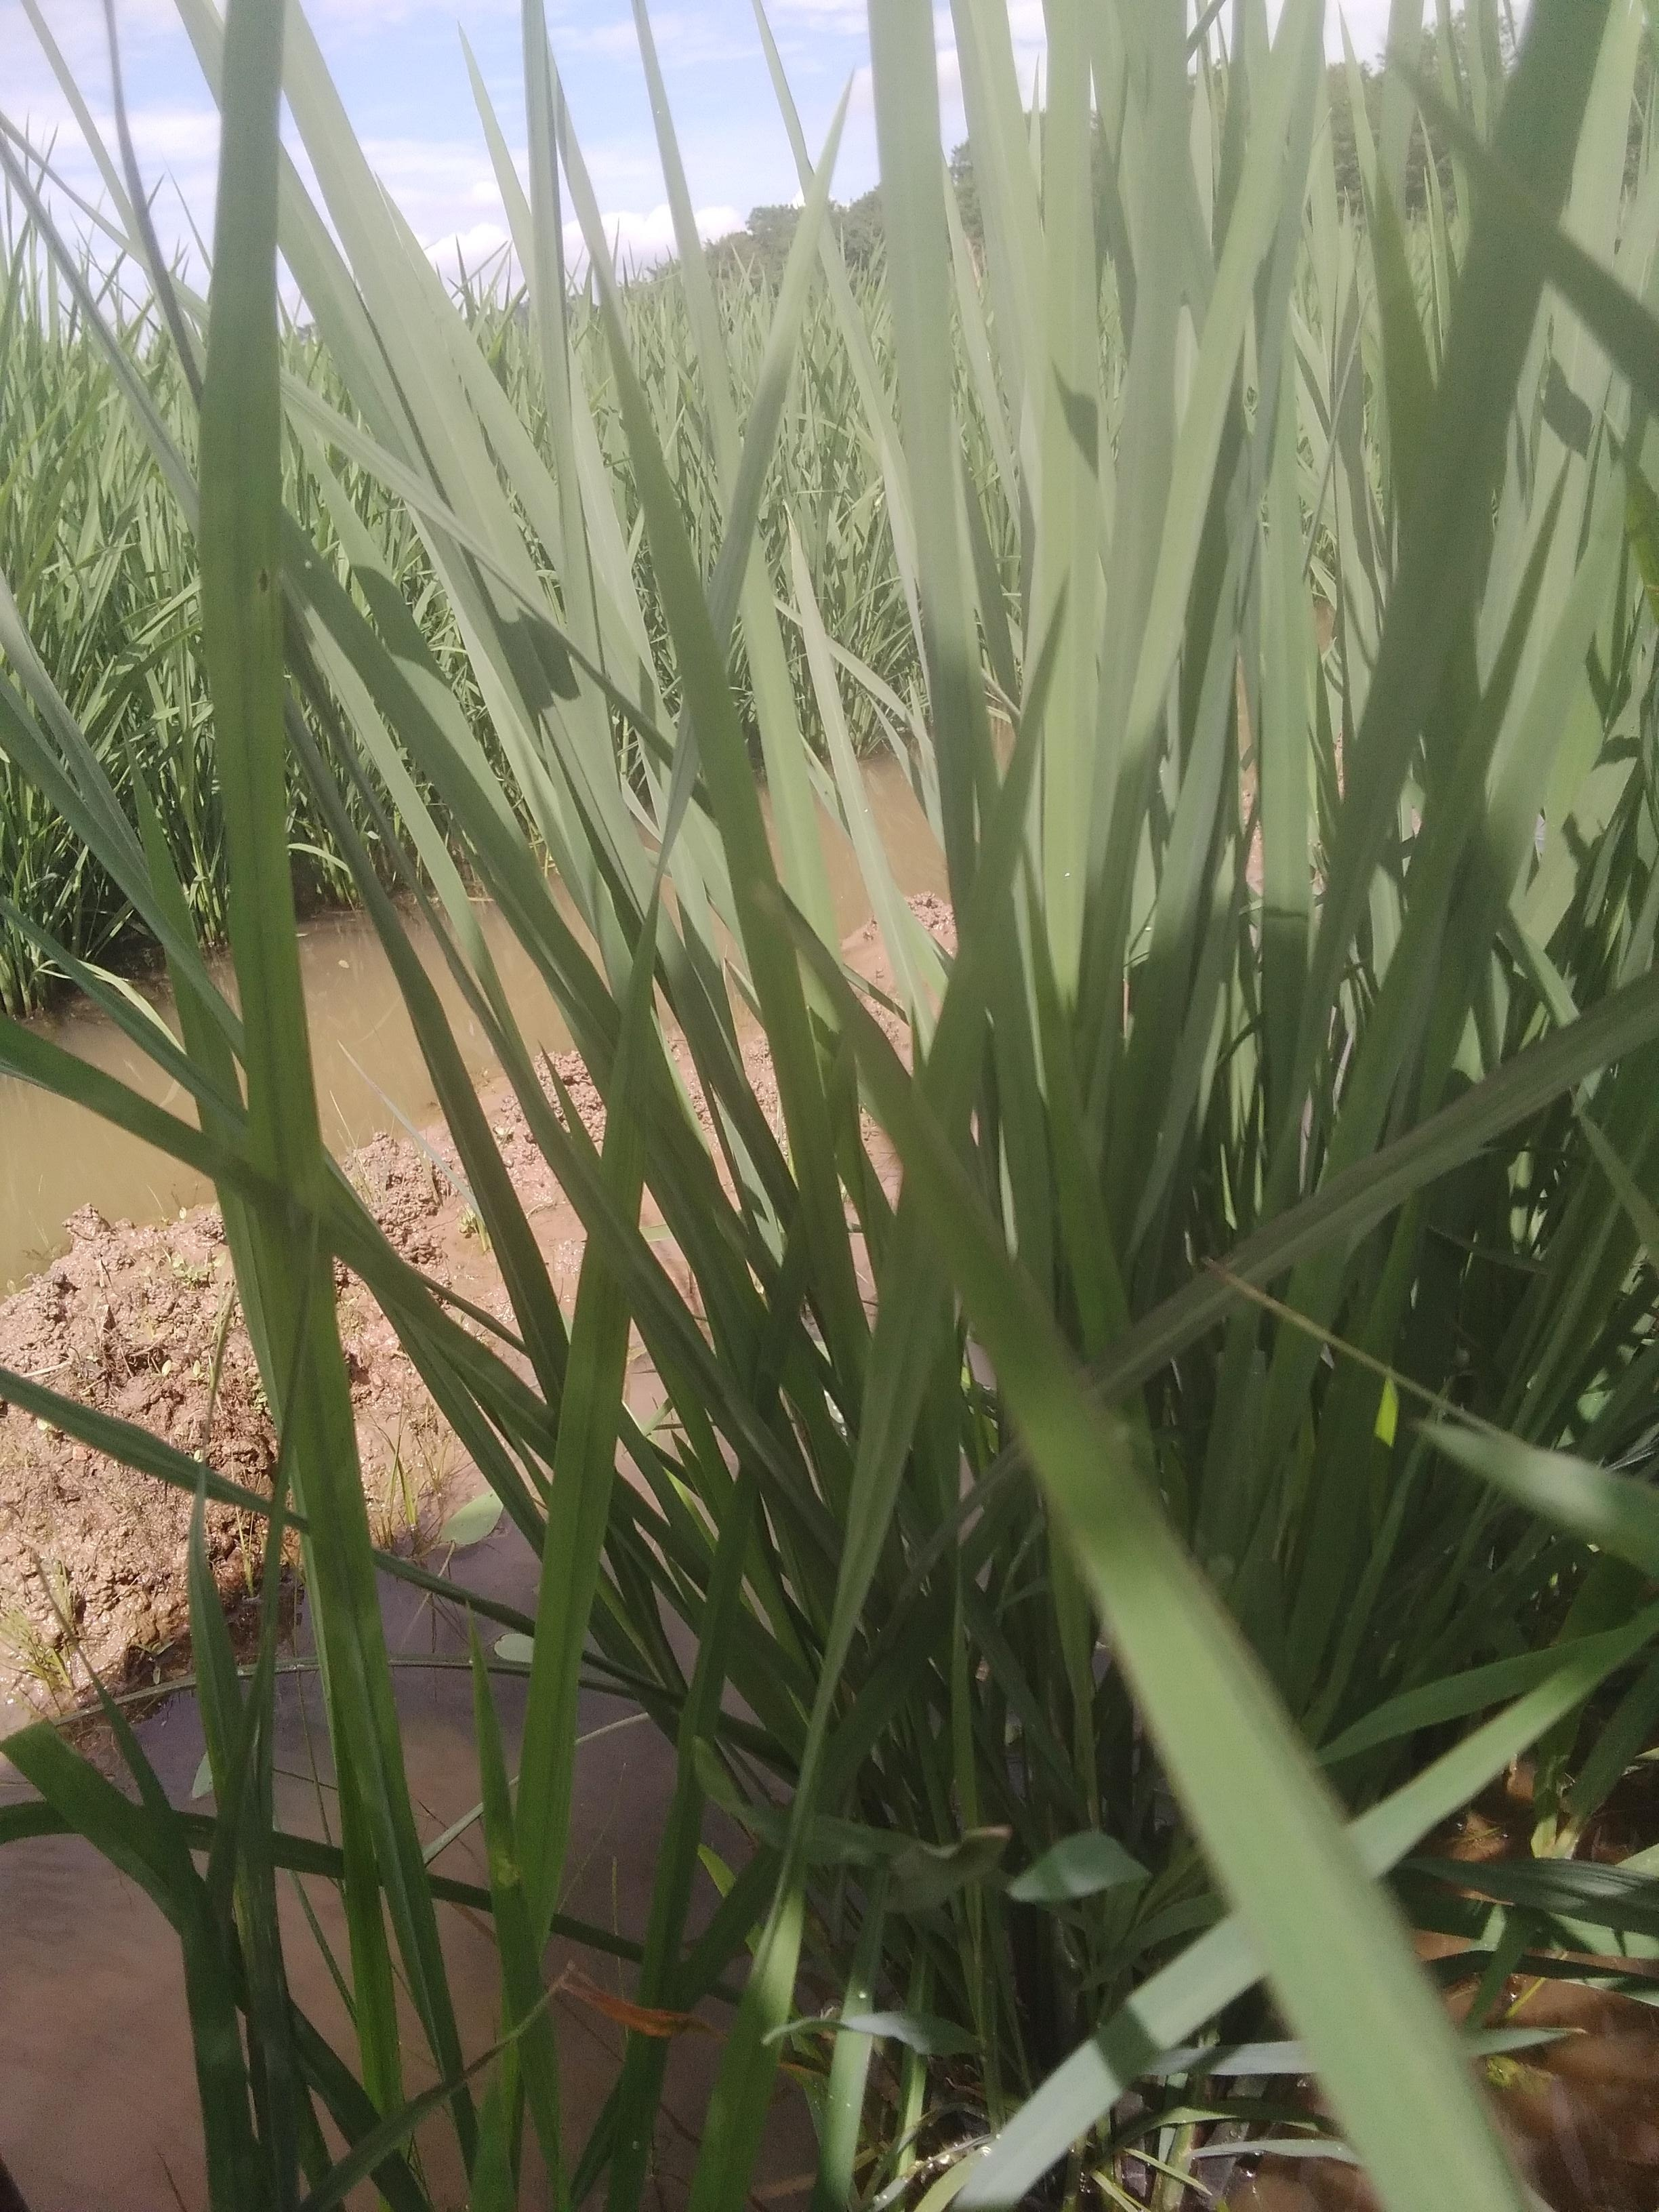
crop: rice
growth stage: elongation stem
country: Nigeria
